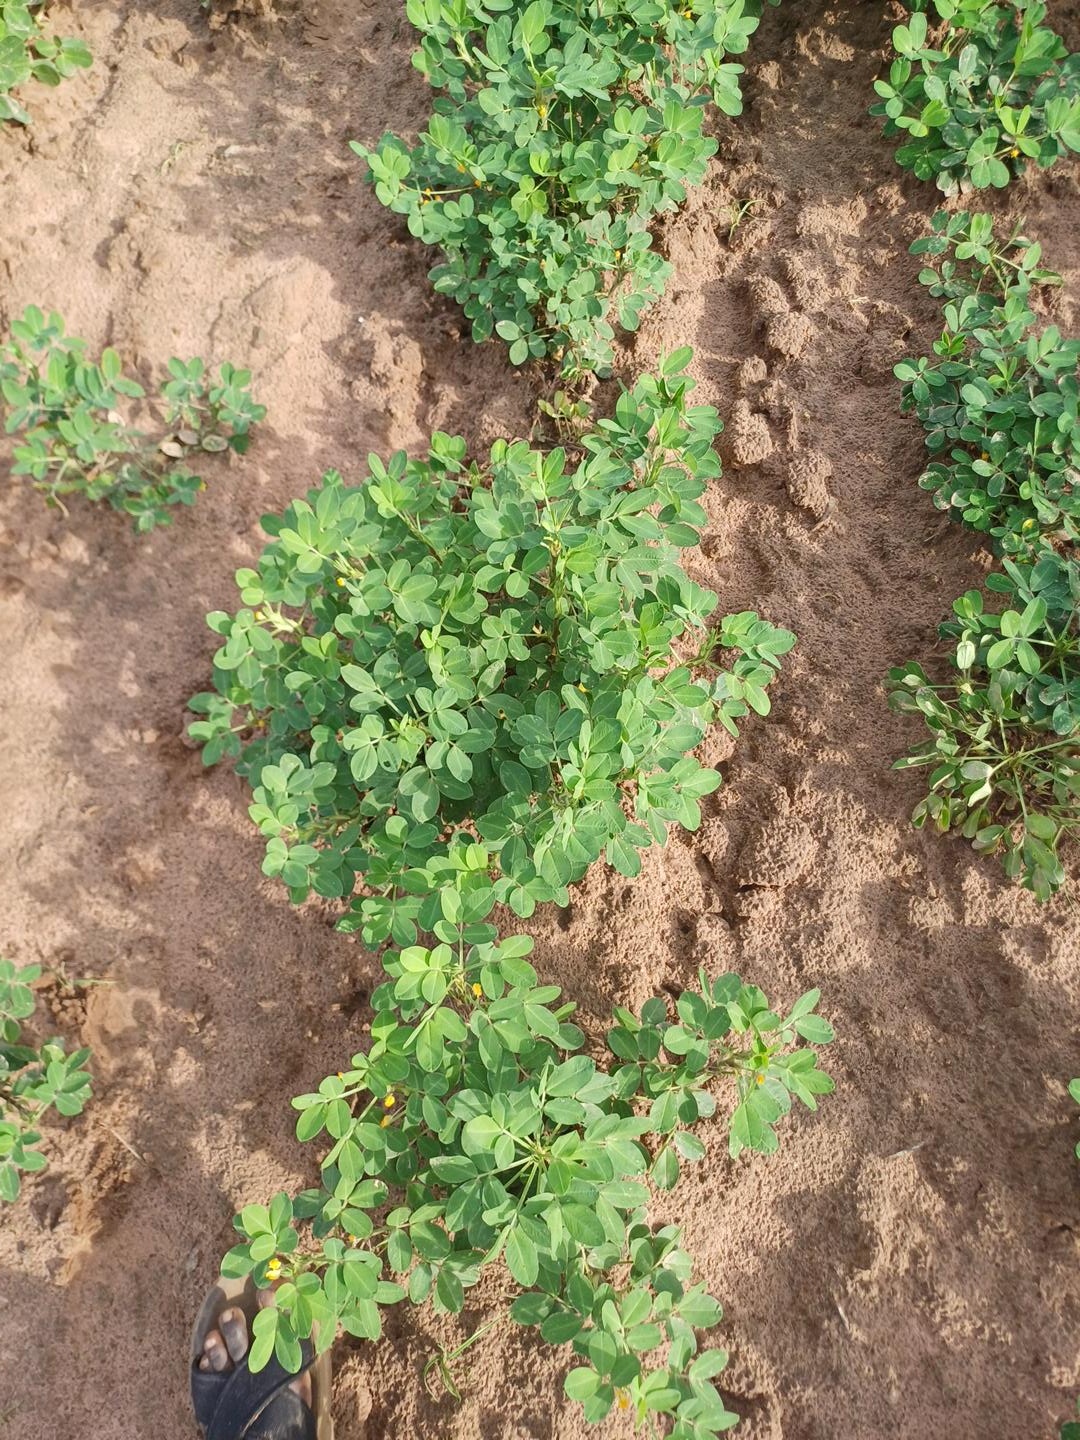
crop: groundnut
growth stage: flowering
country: Senegal
